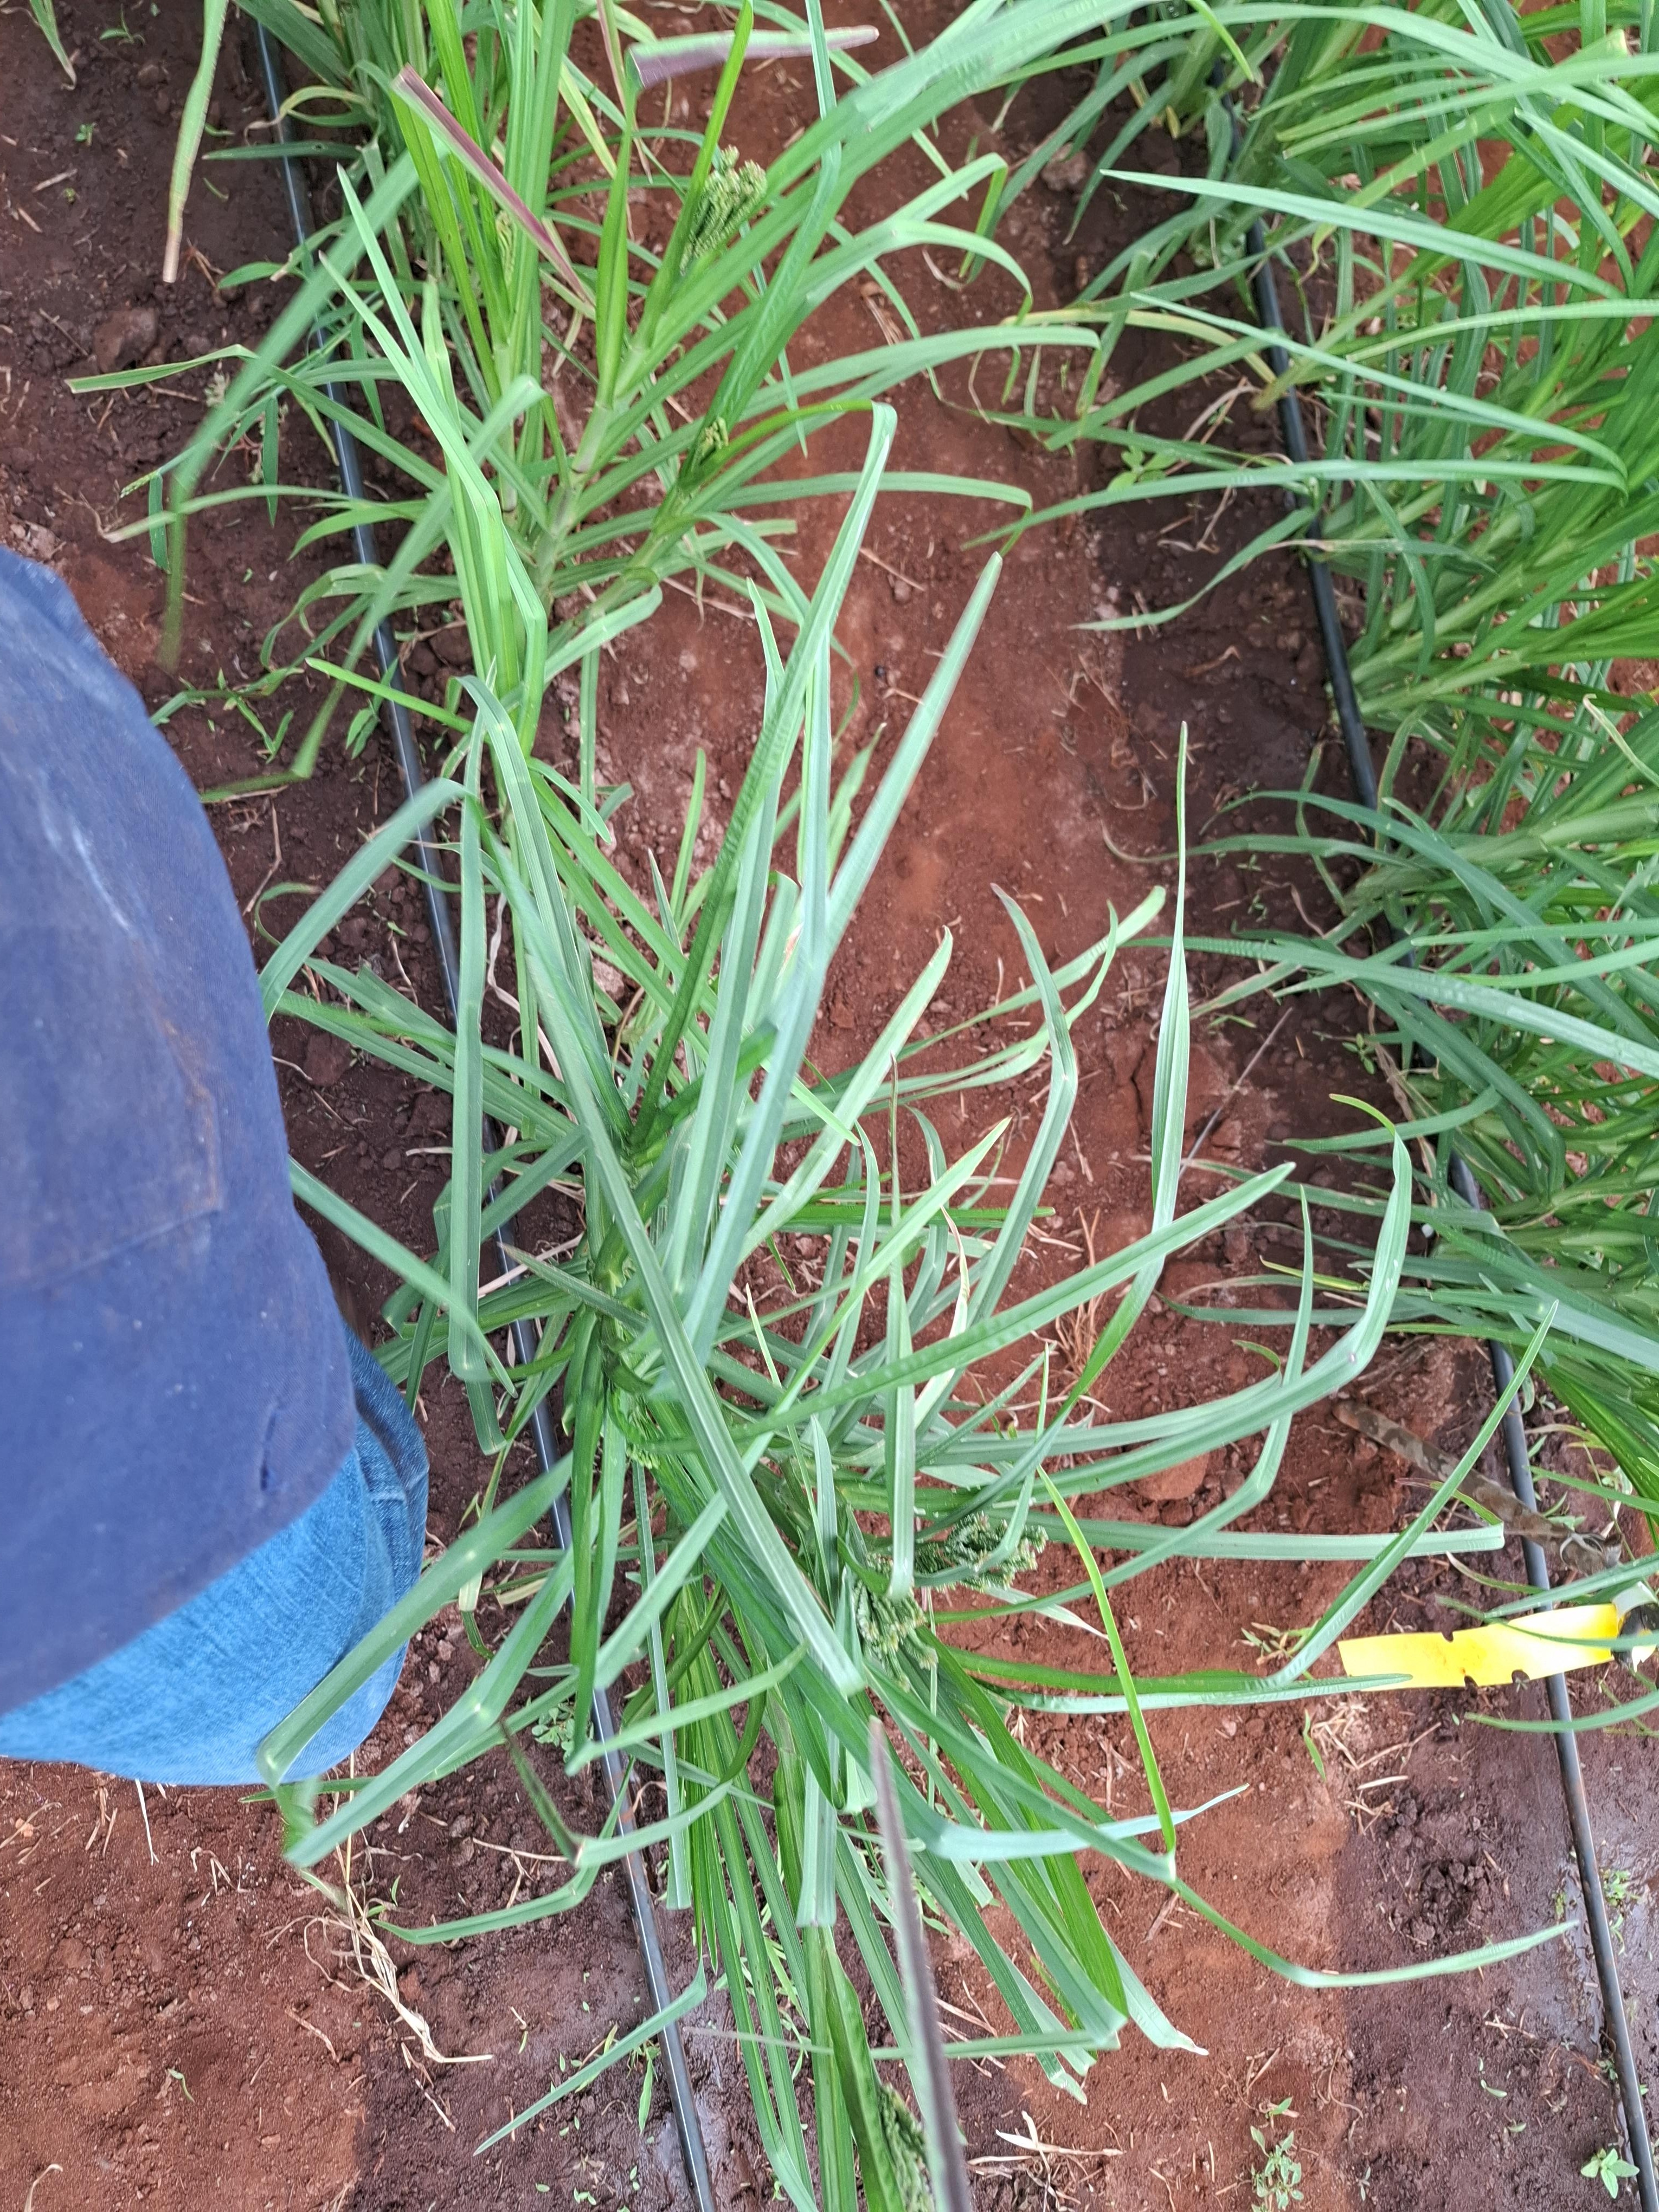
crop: finger millet
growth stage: heading tuber
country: Kenya
